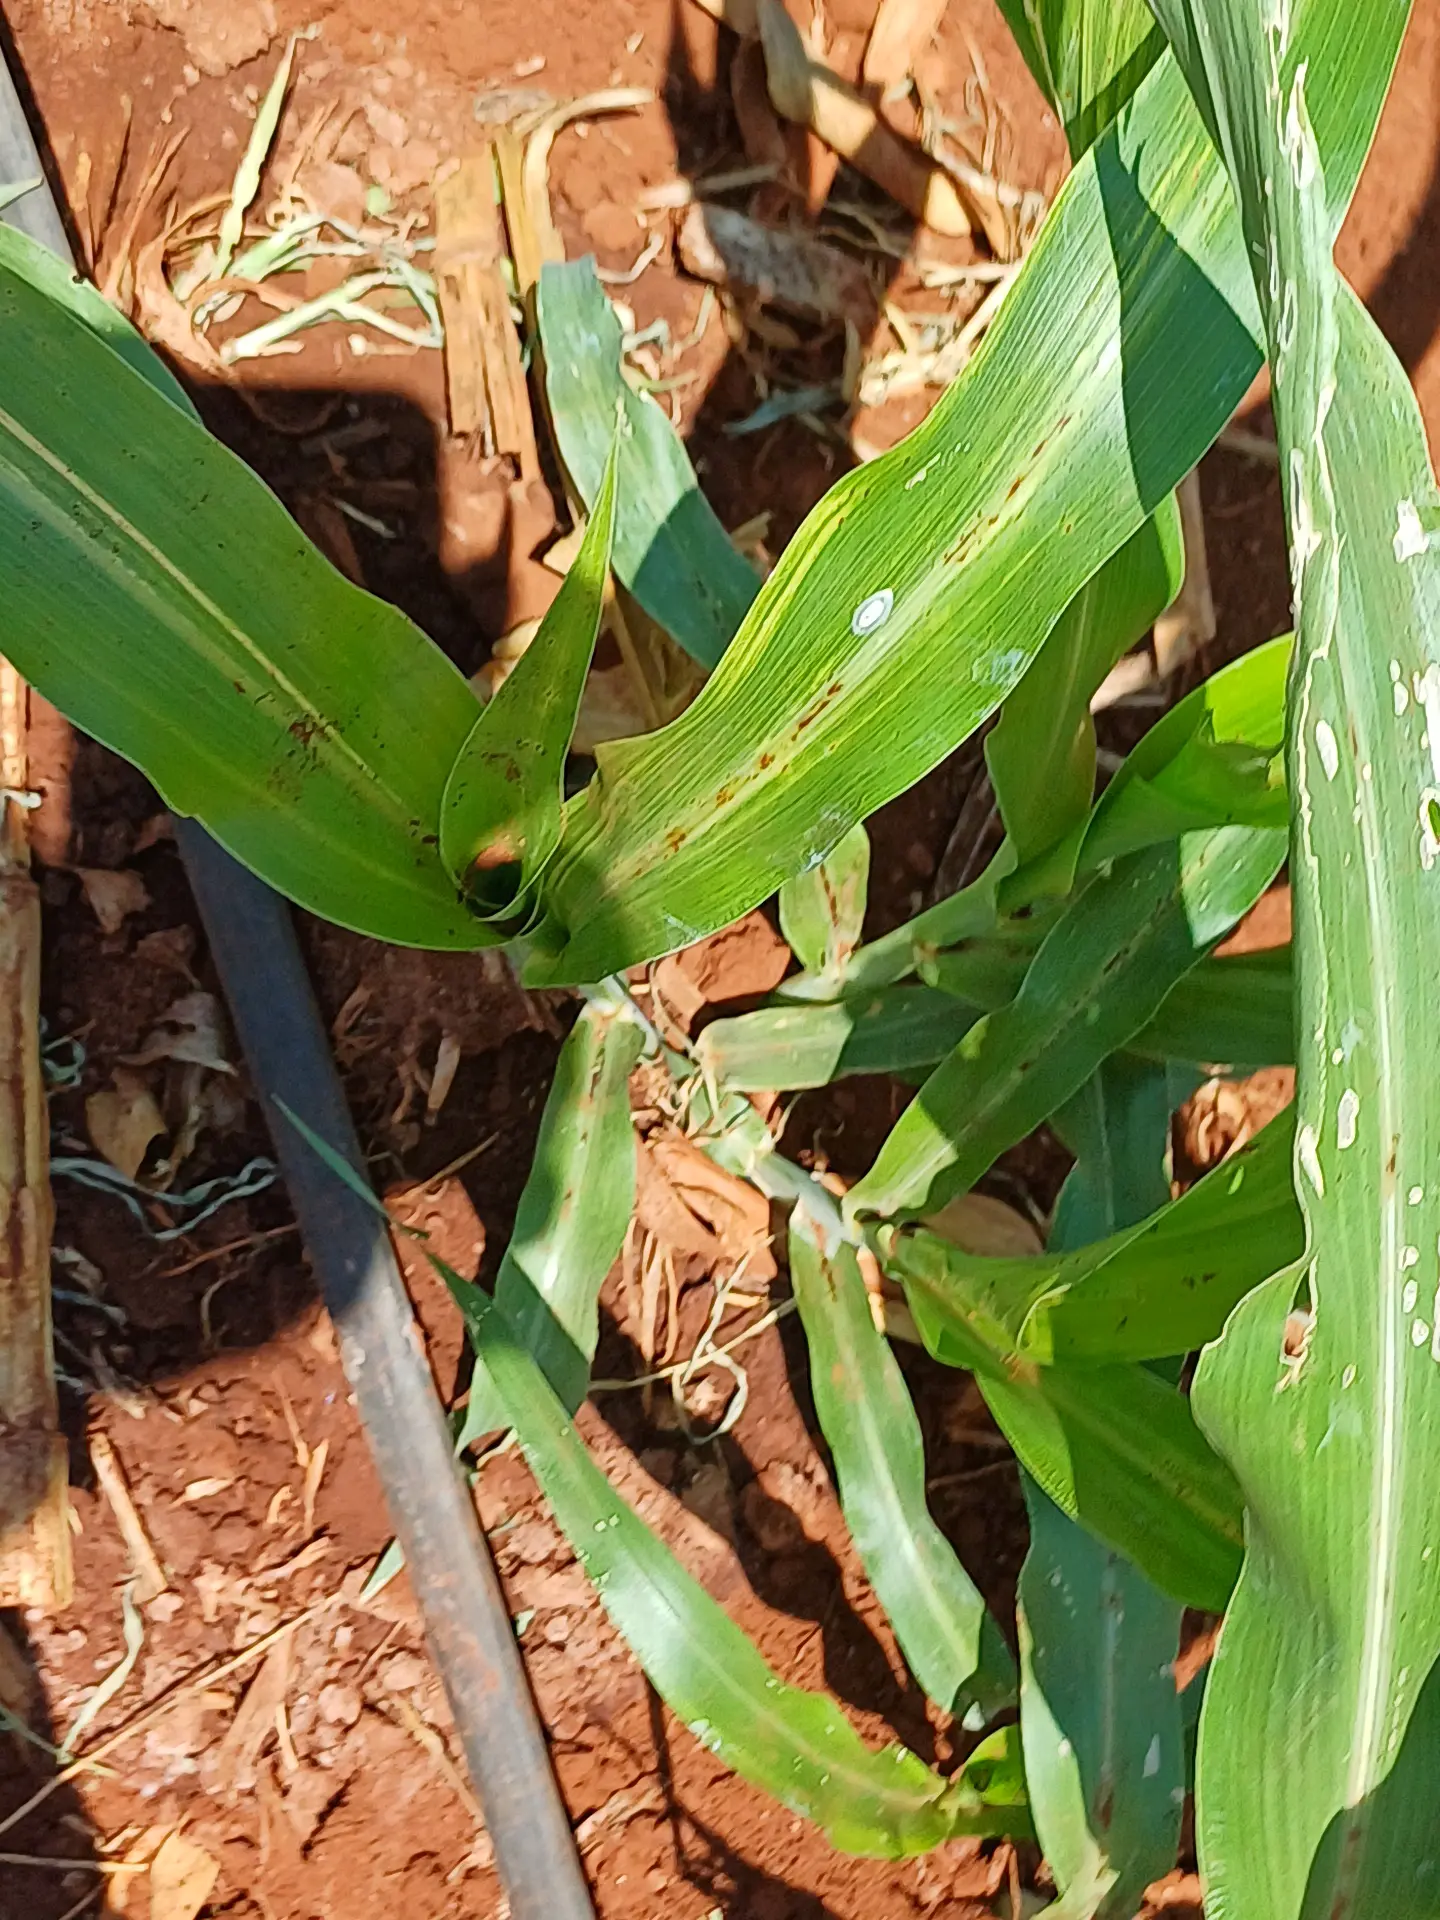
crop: sorghum
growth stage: vegetative
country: Kenya
